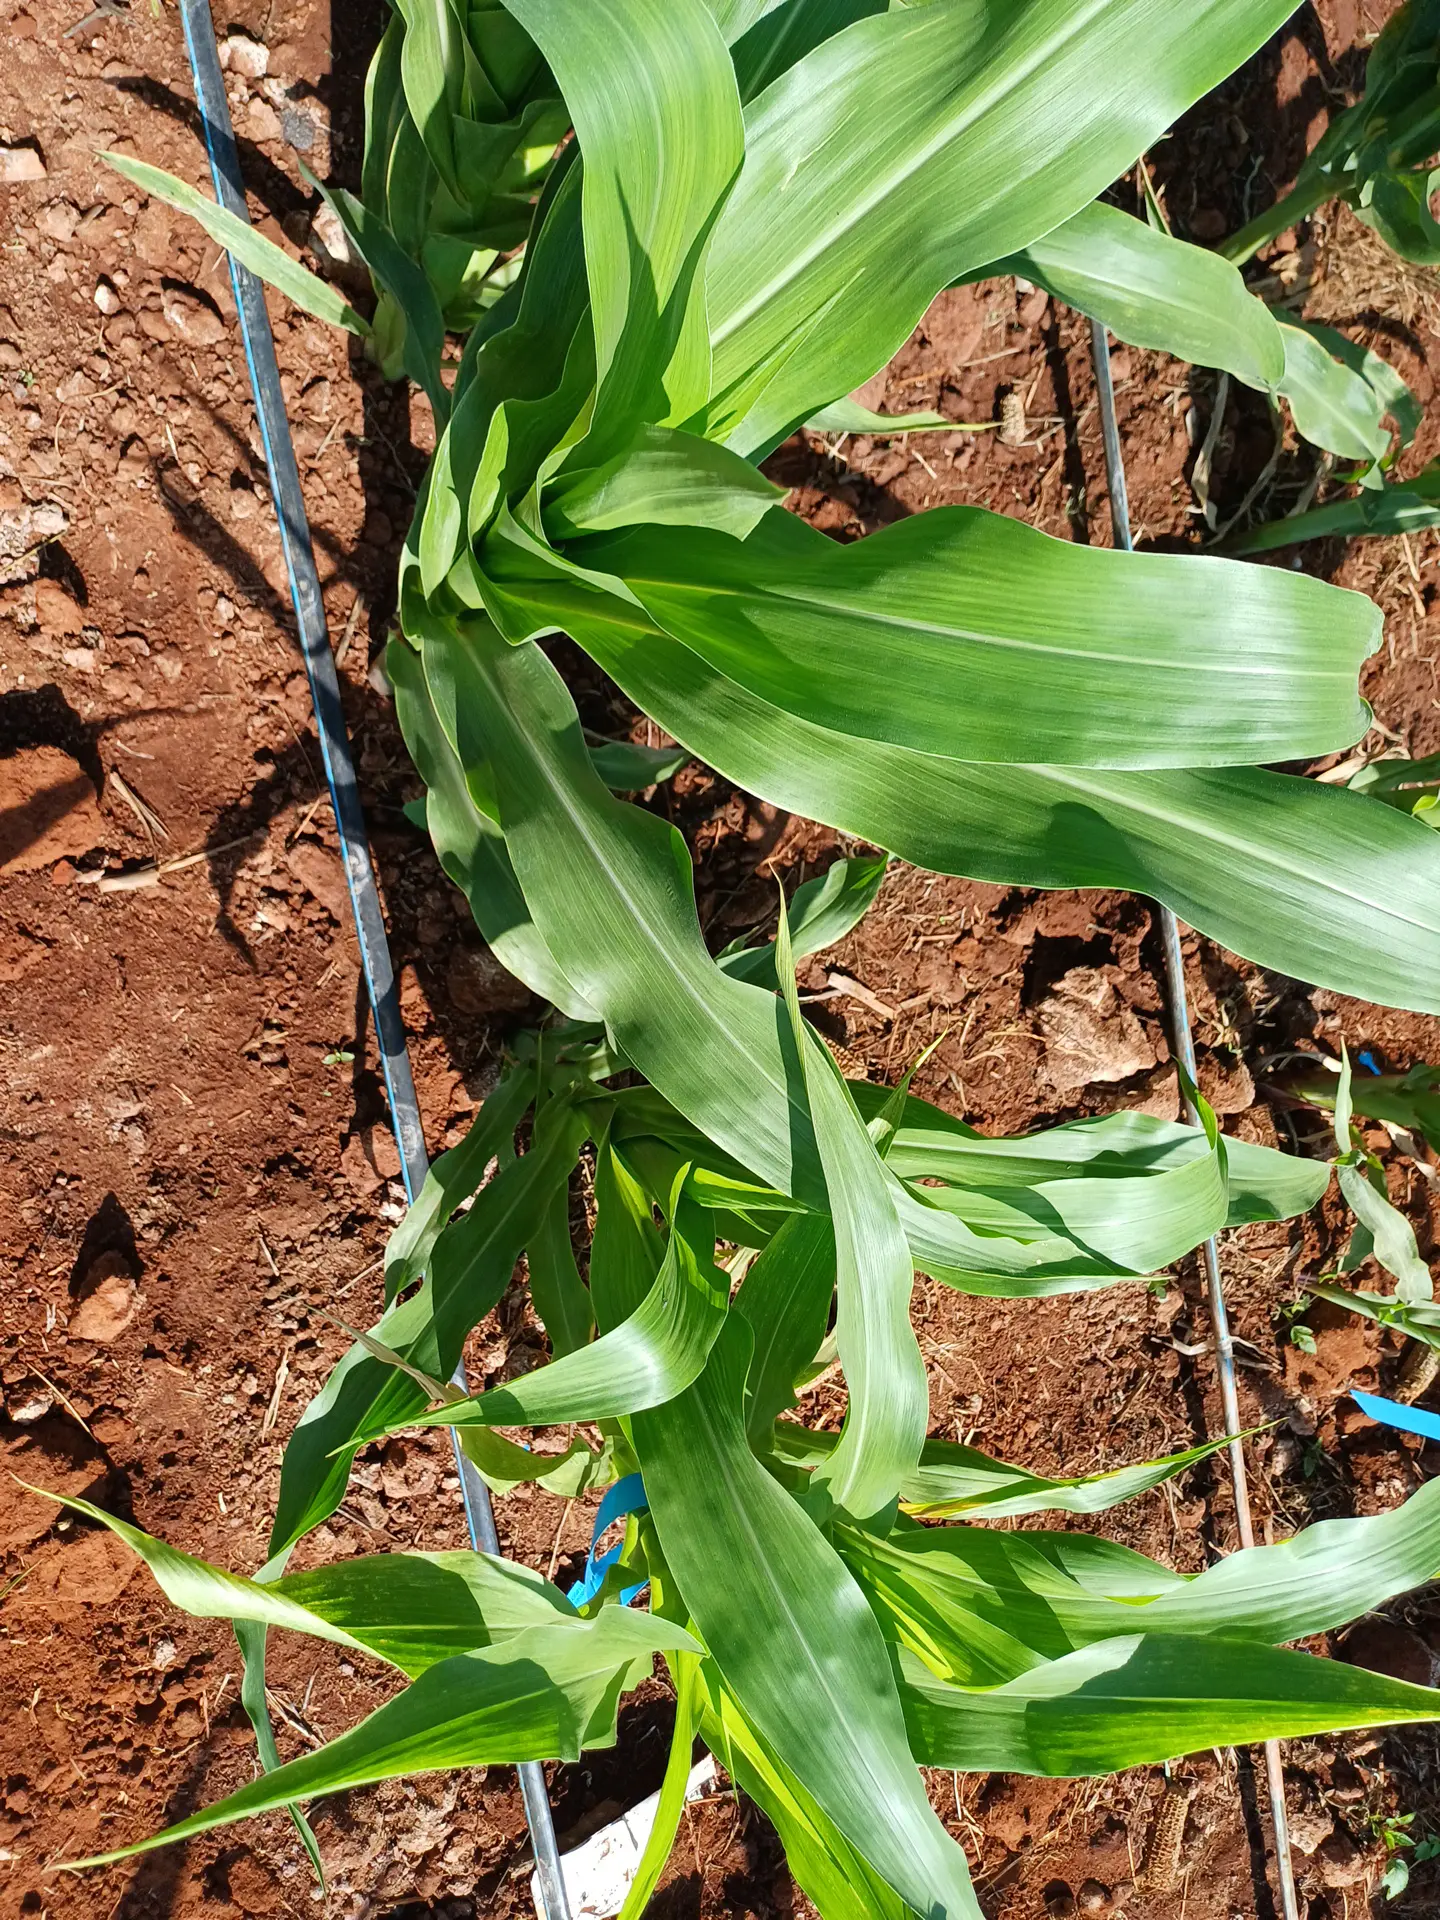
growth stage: vegetative
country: Kenya
